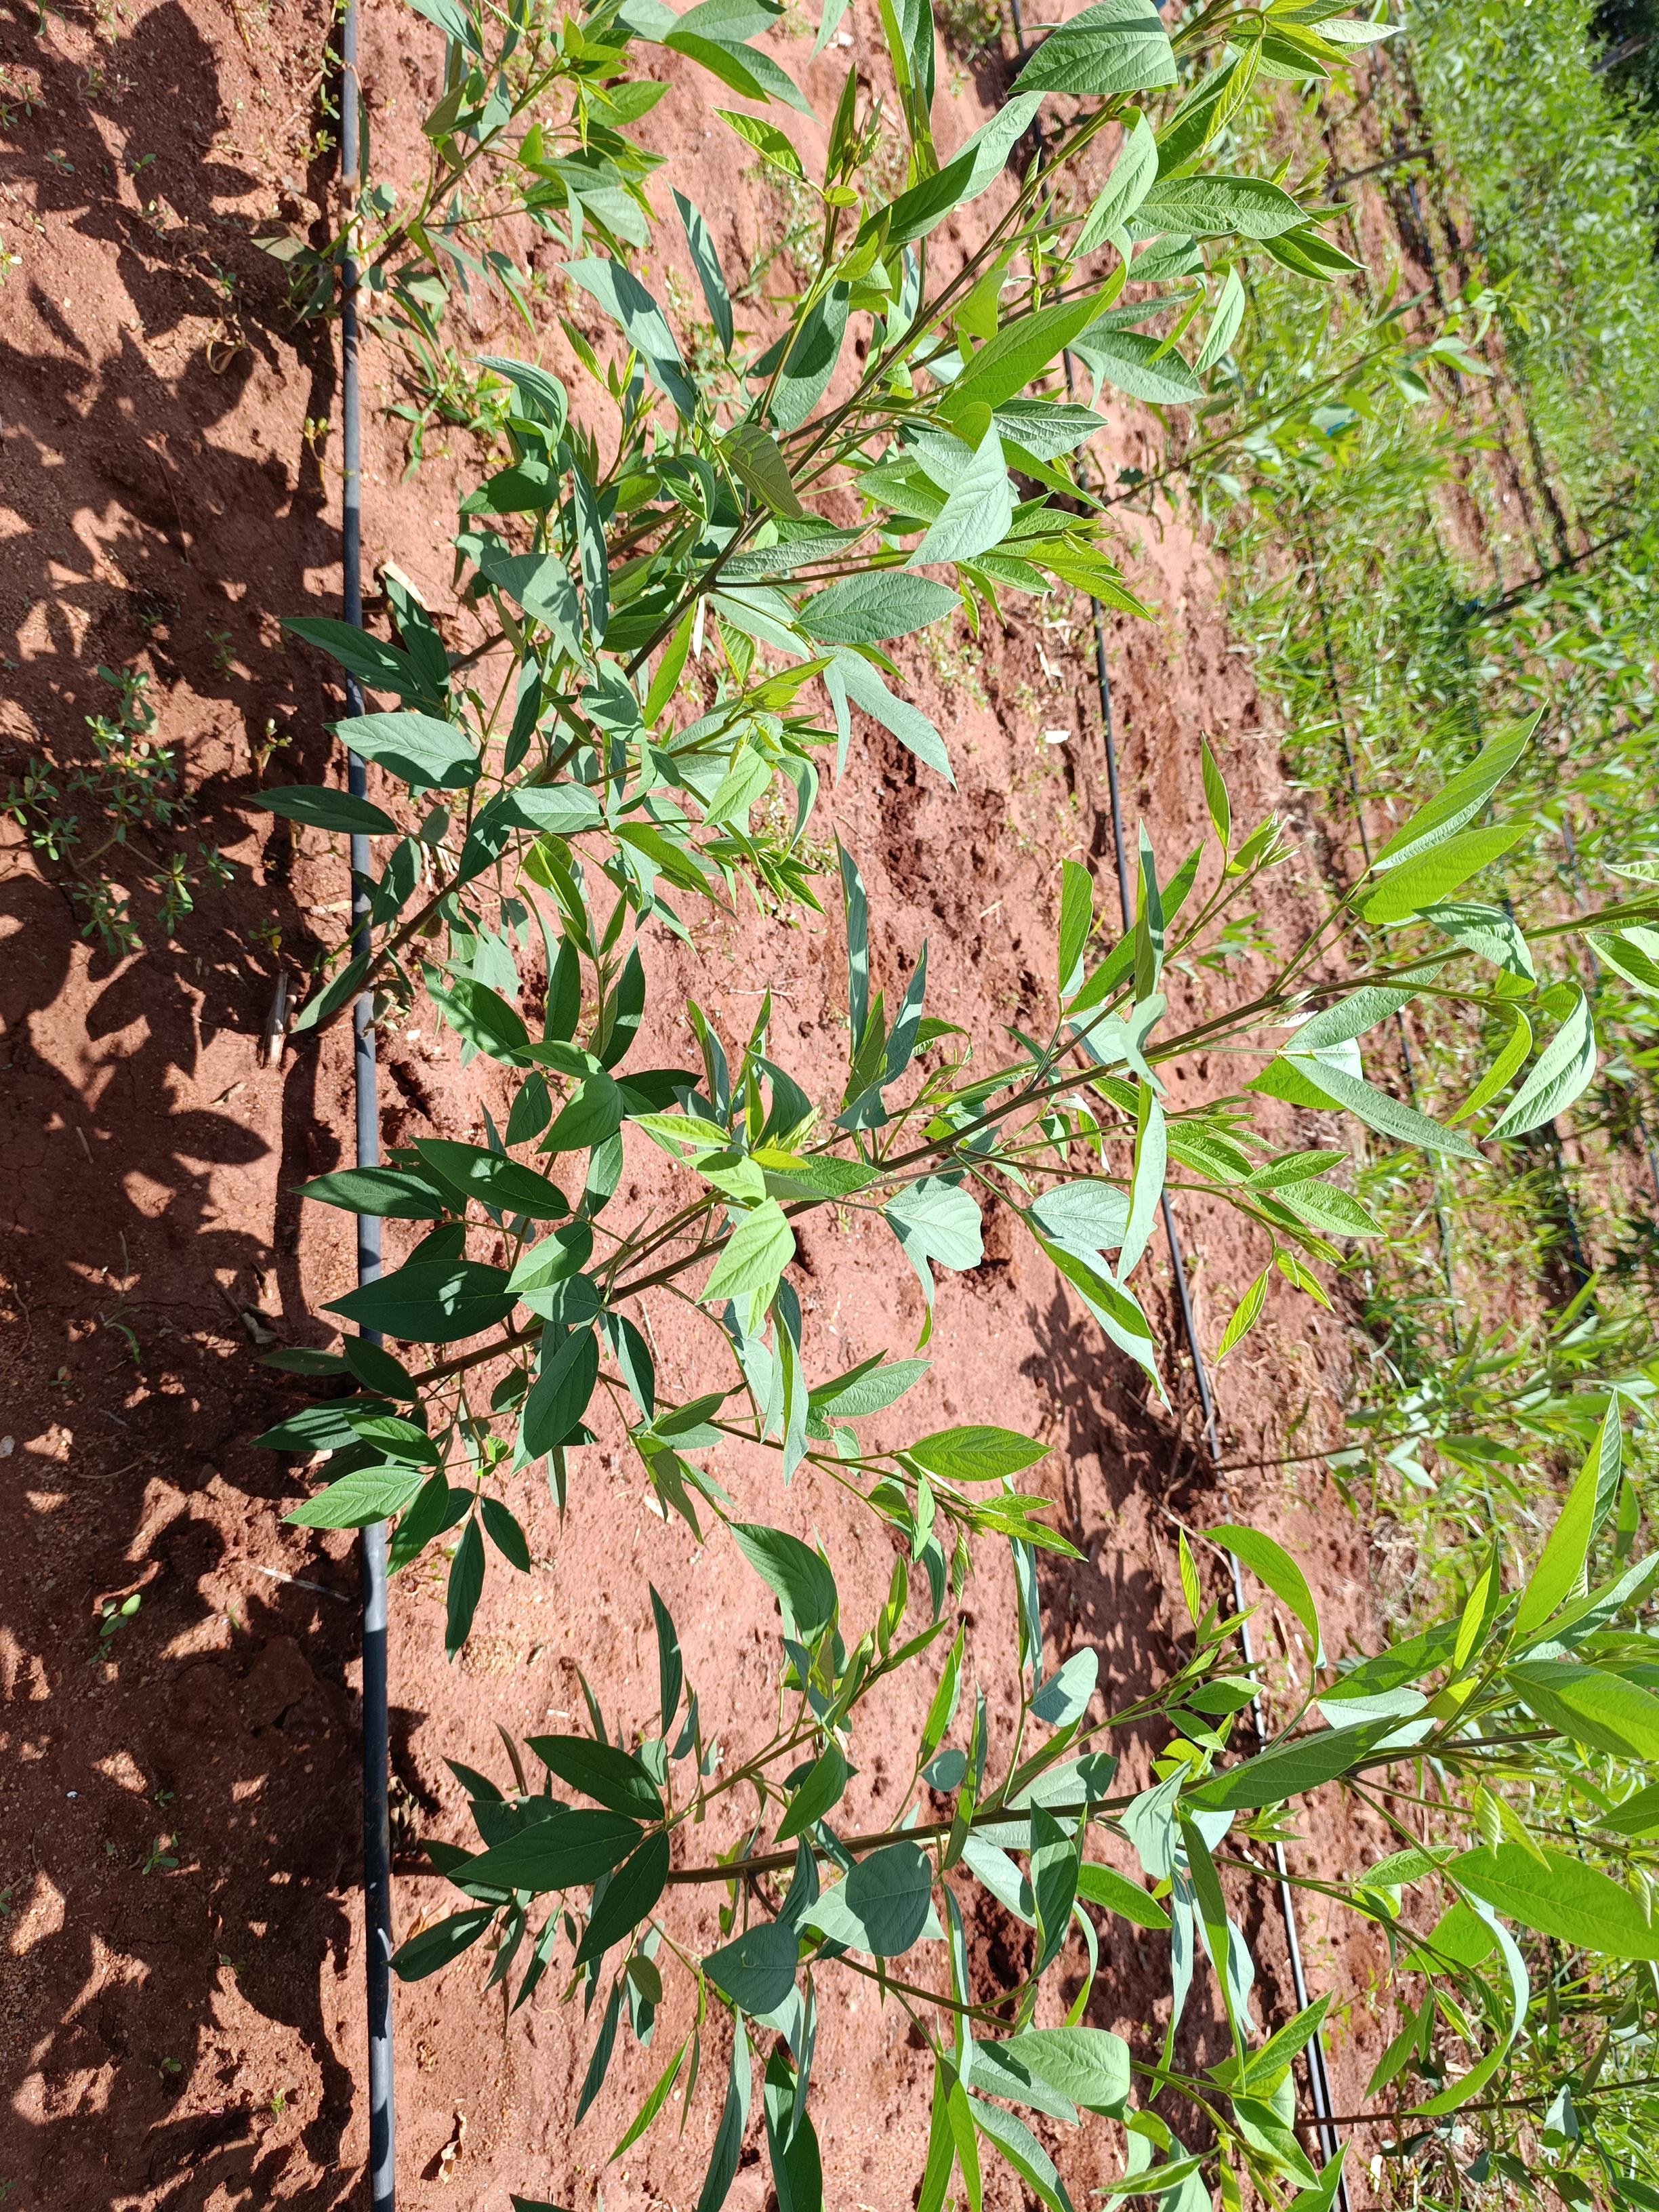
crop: pigeonpea
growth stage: vegetative
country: Kenya
